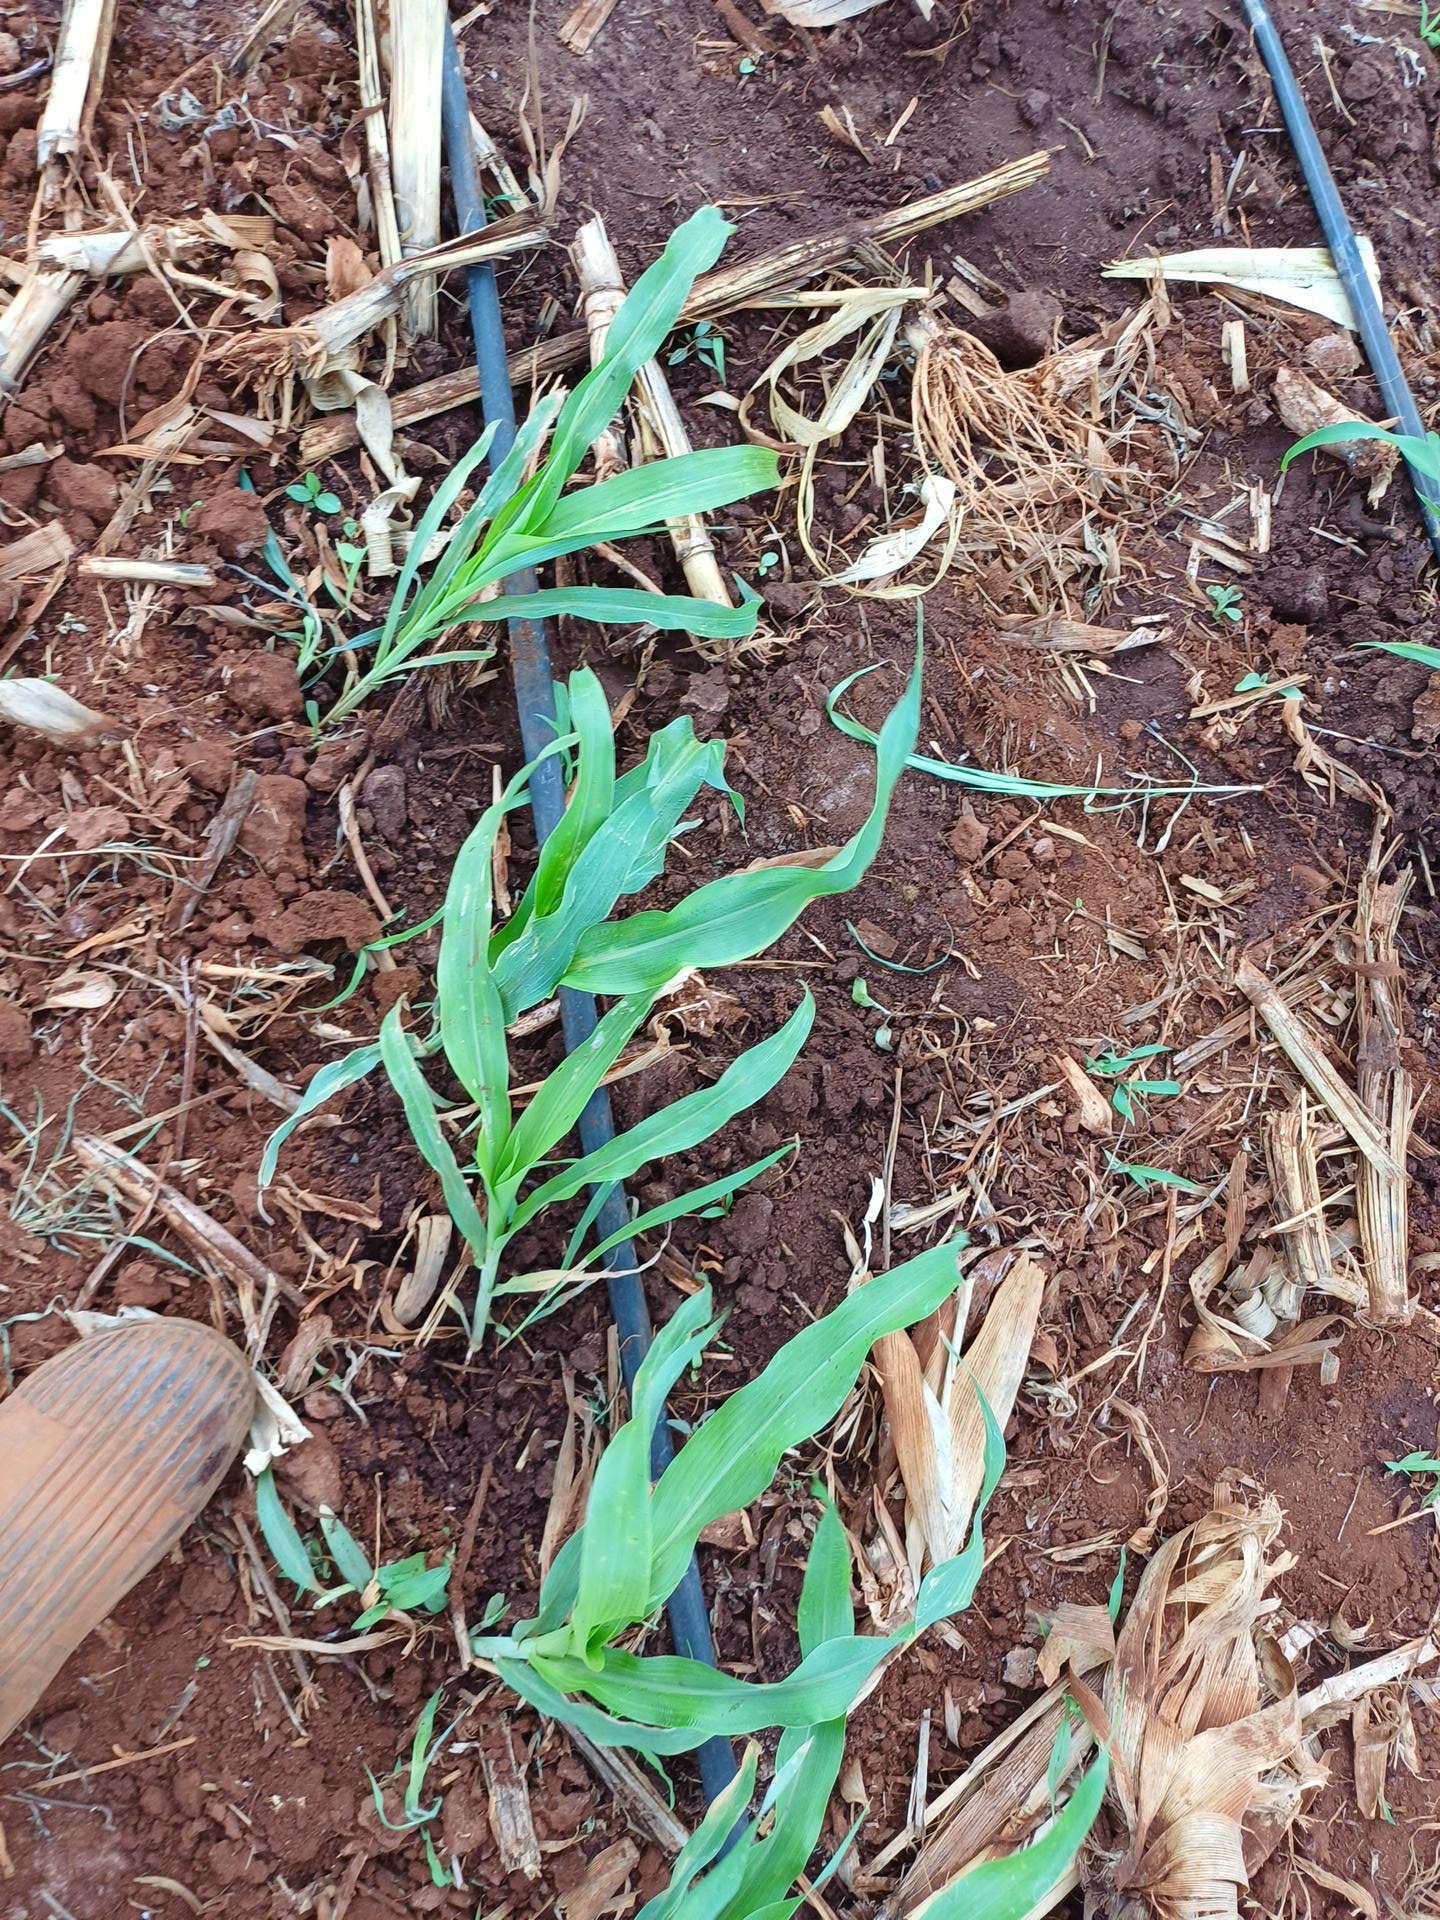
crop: sorghum
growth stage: vegetative
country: Kenya
